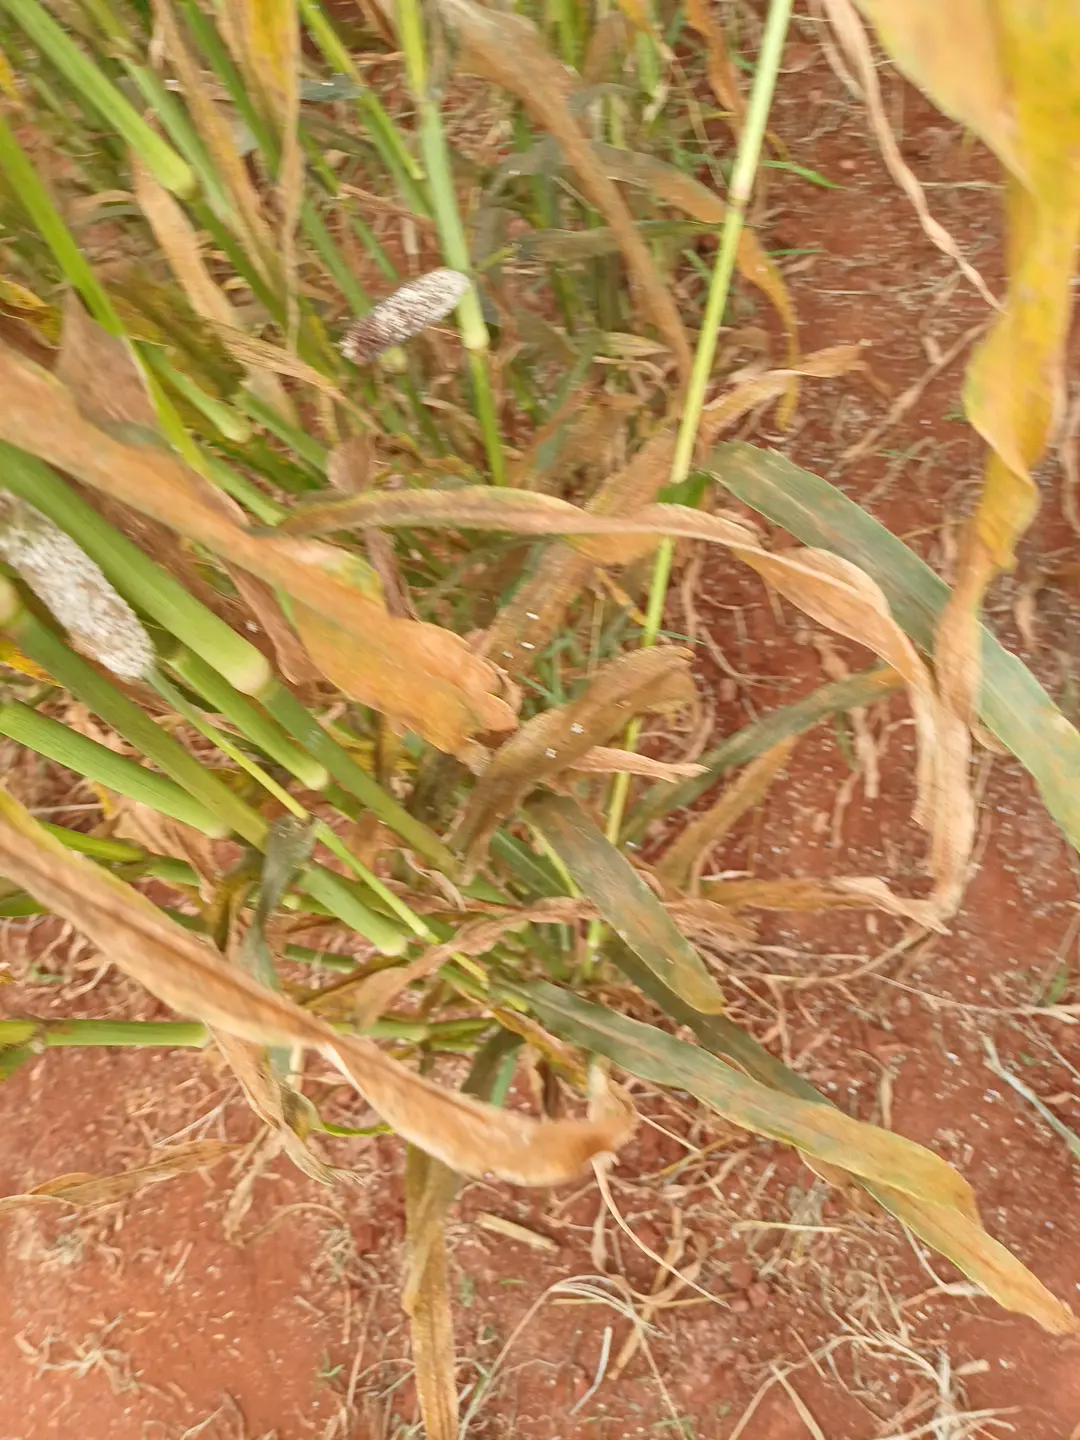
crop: pearl millet
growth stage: filling grain
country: Kenya
